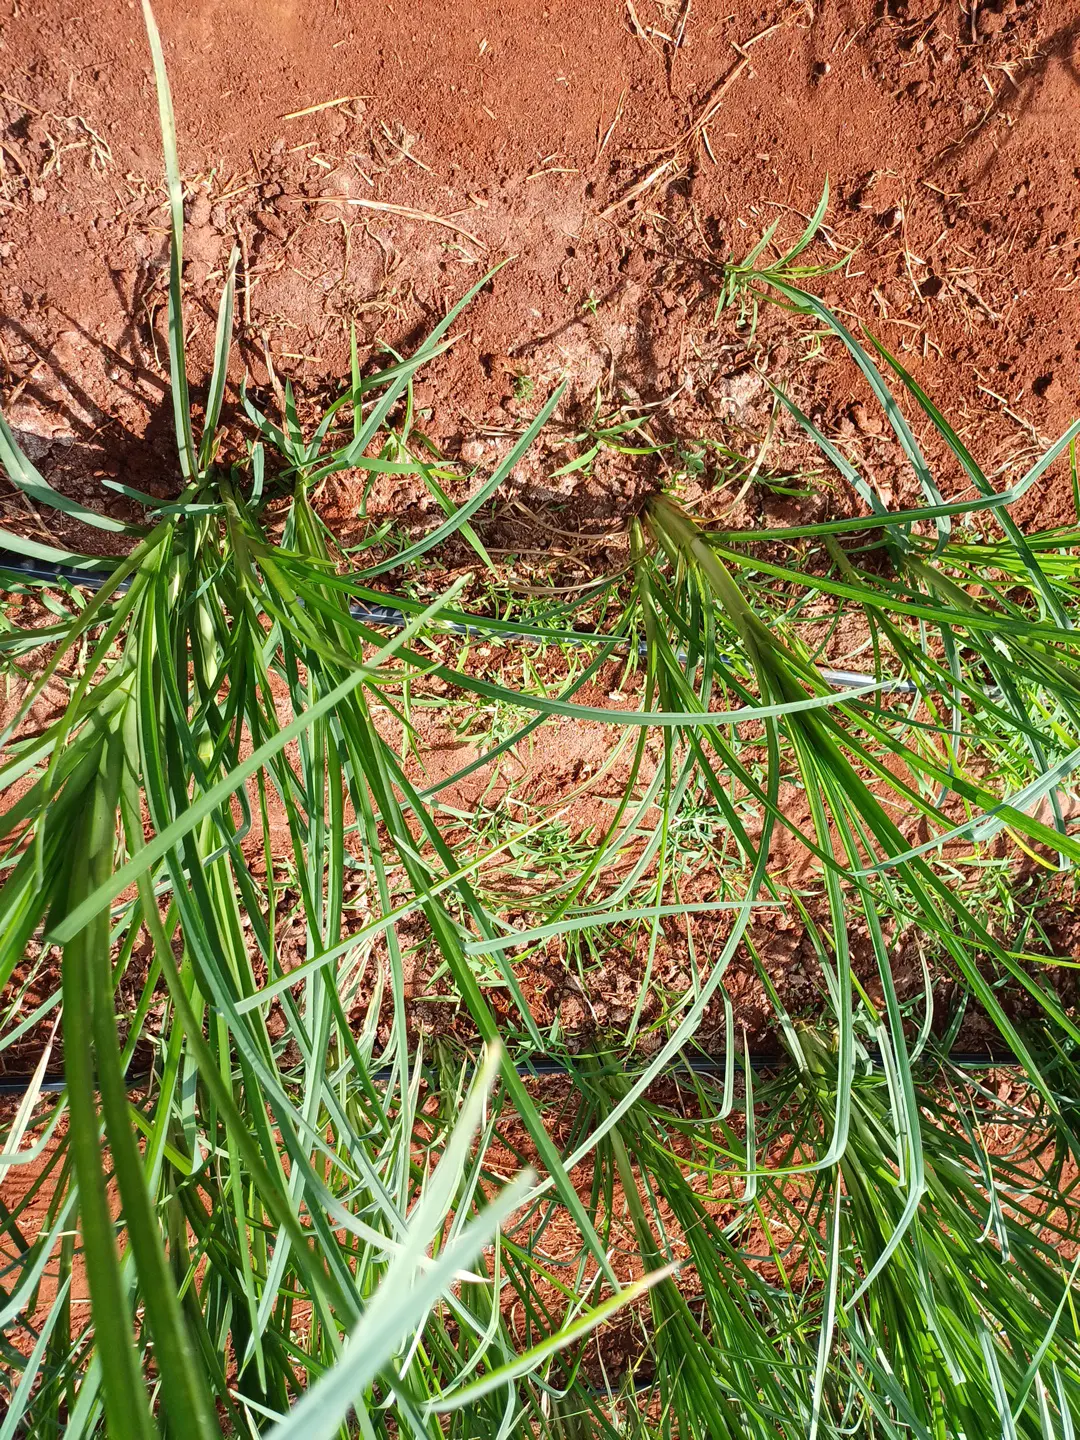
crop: finger millet
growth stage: flowering
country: Kenya
